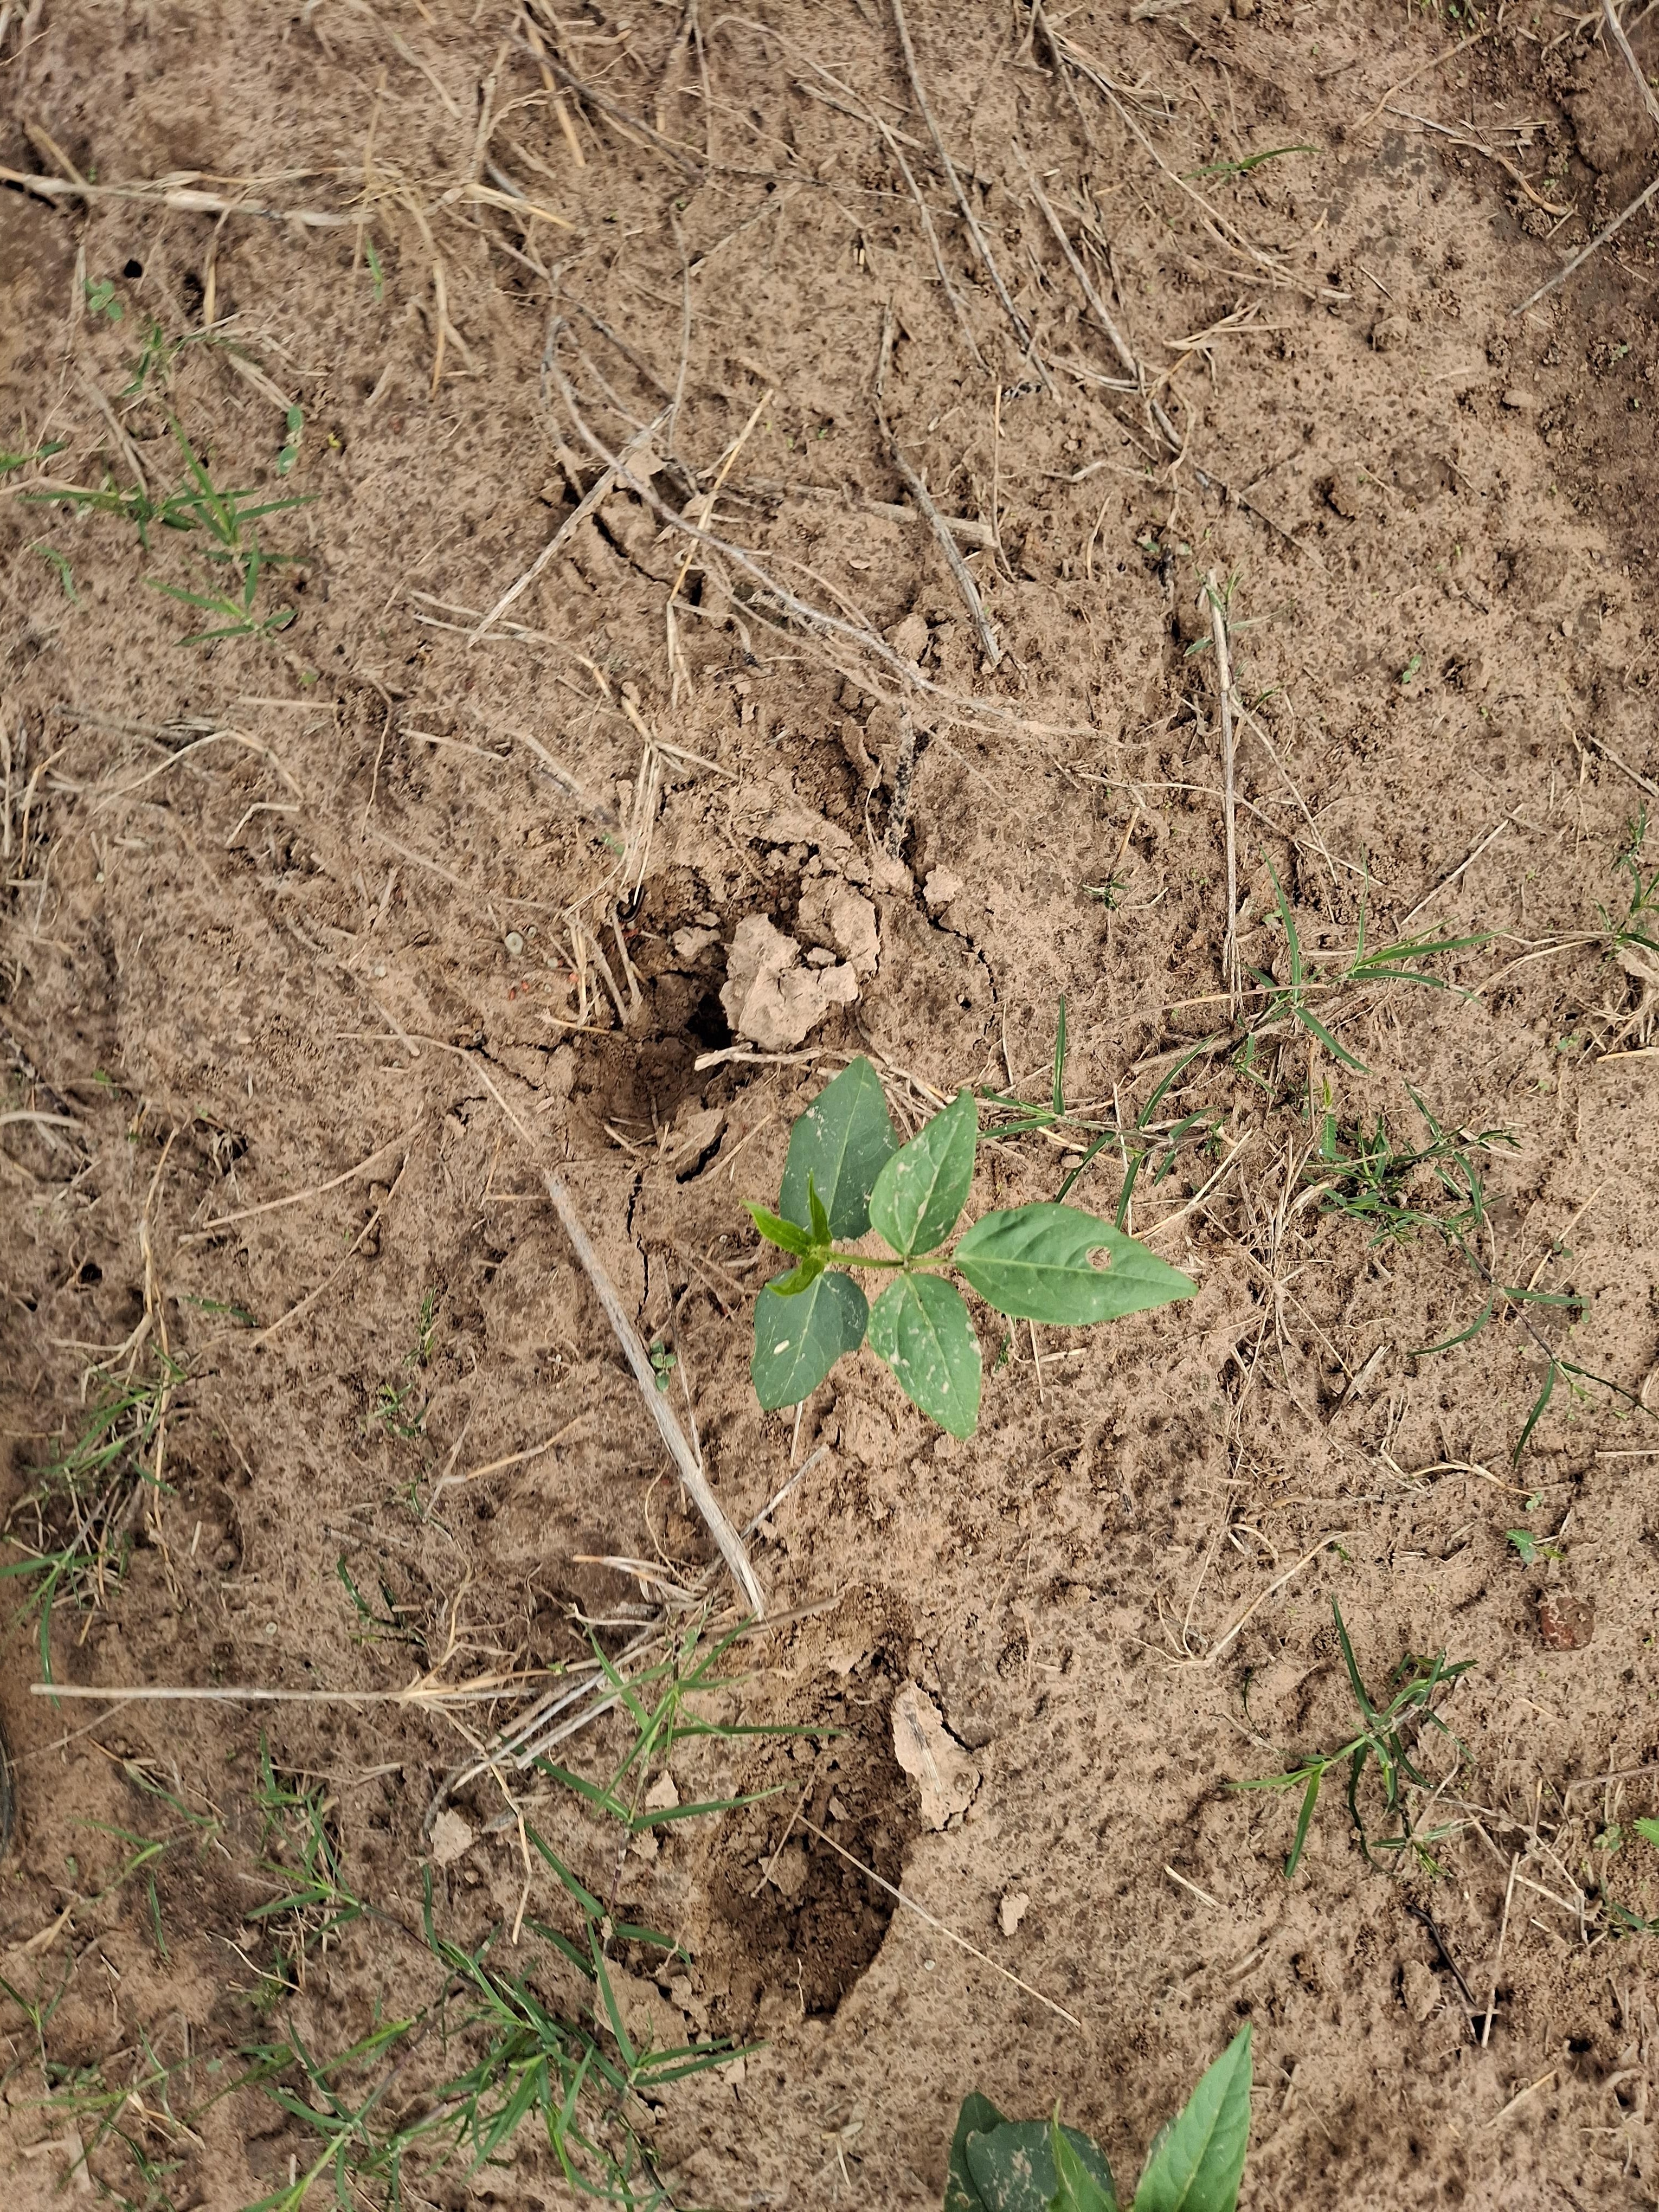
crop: cowpea
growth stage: emergence
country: Nigeria
